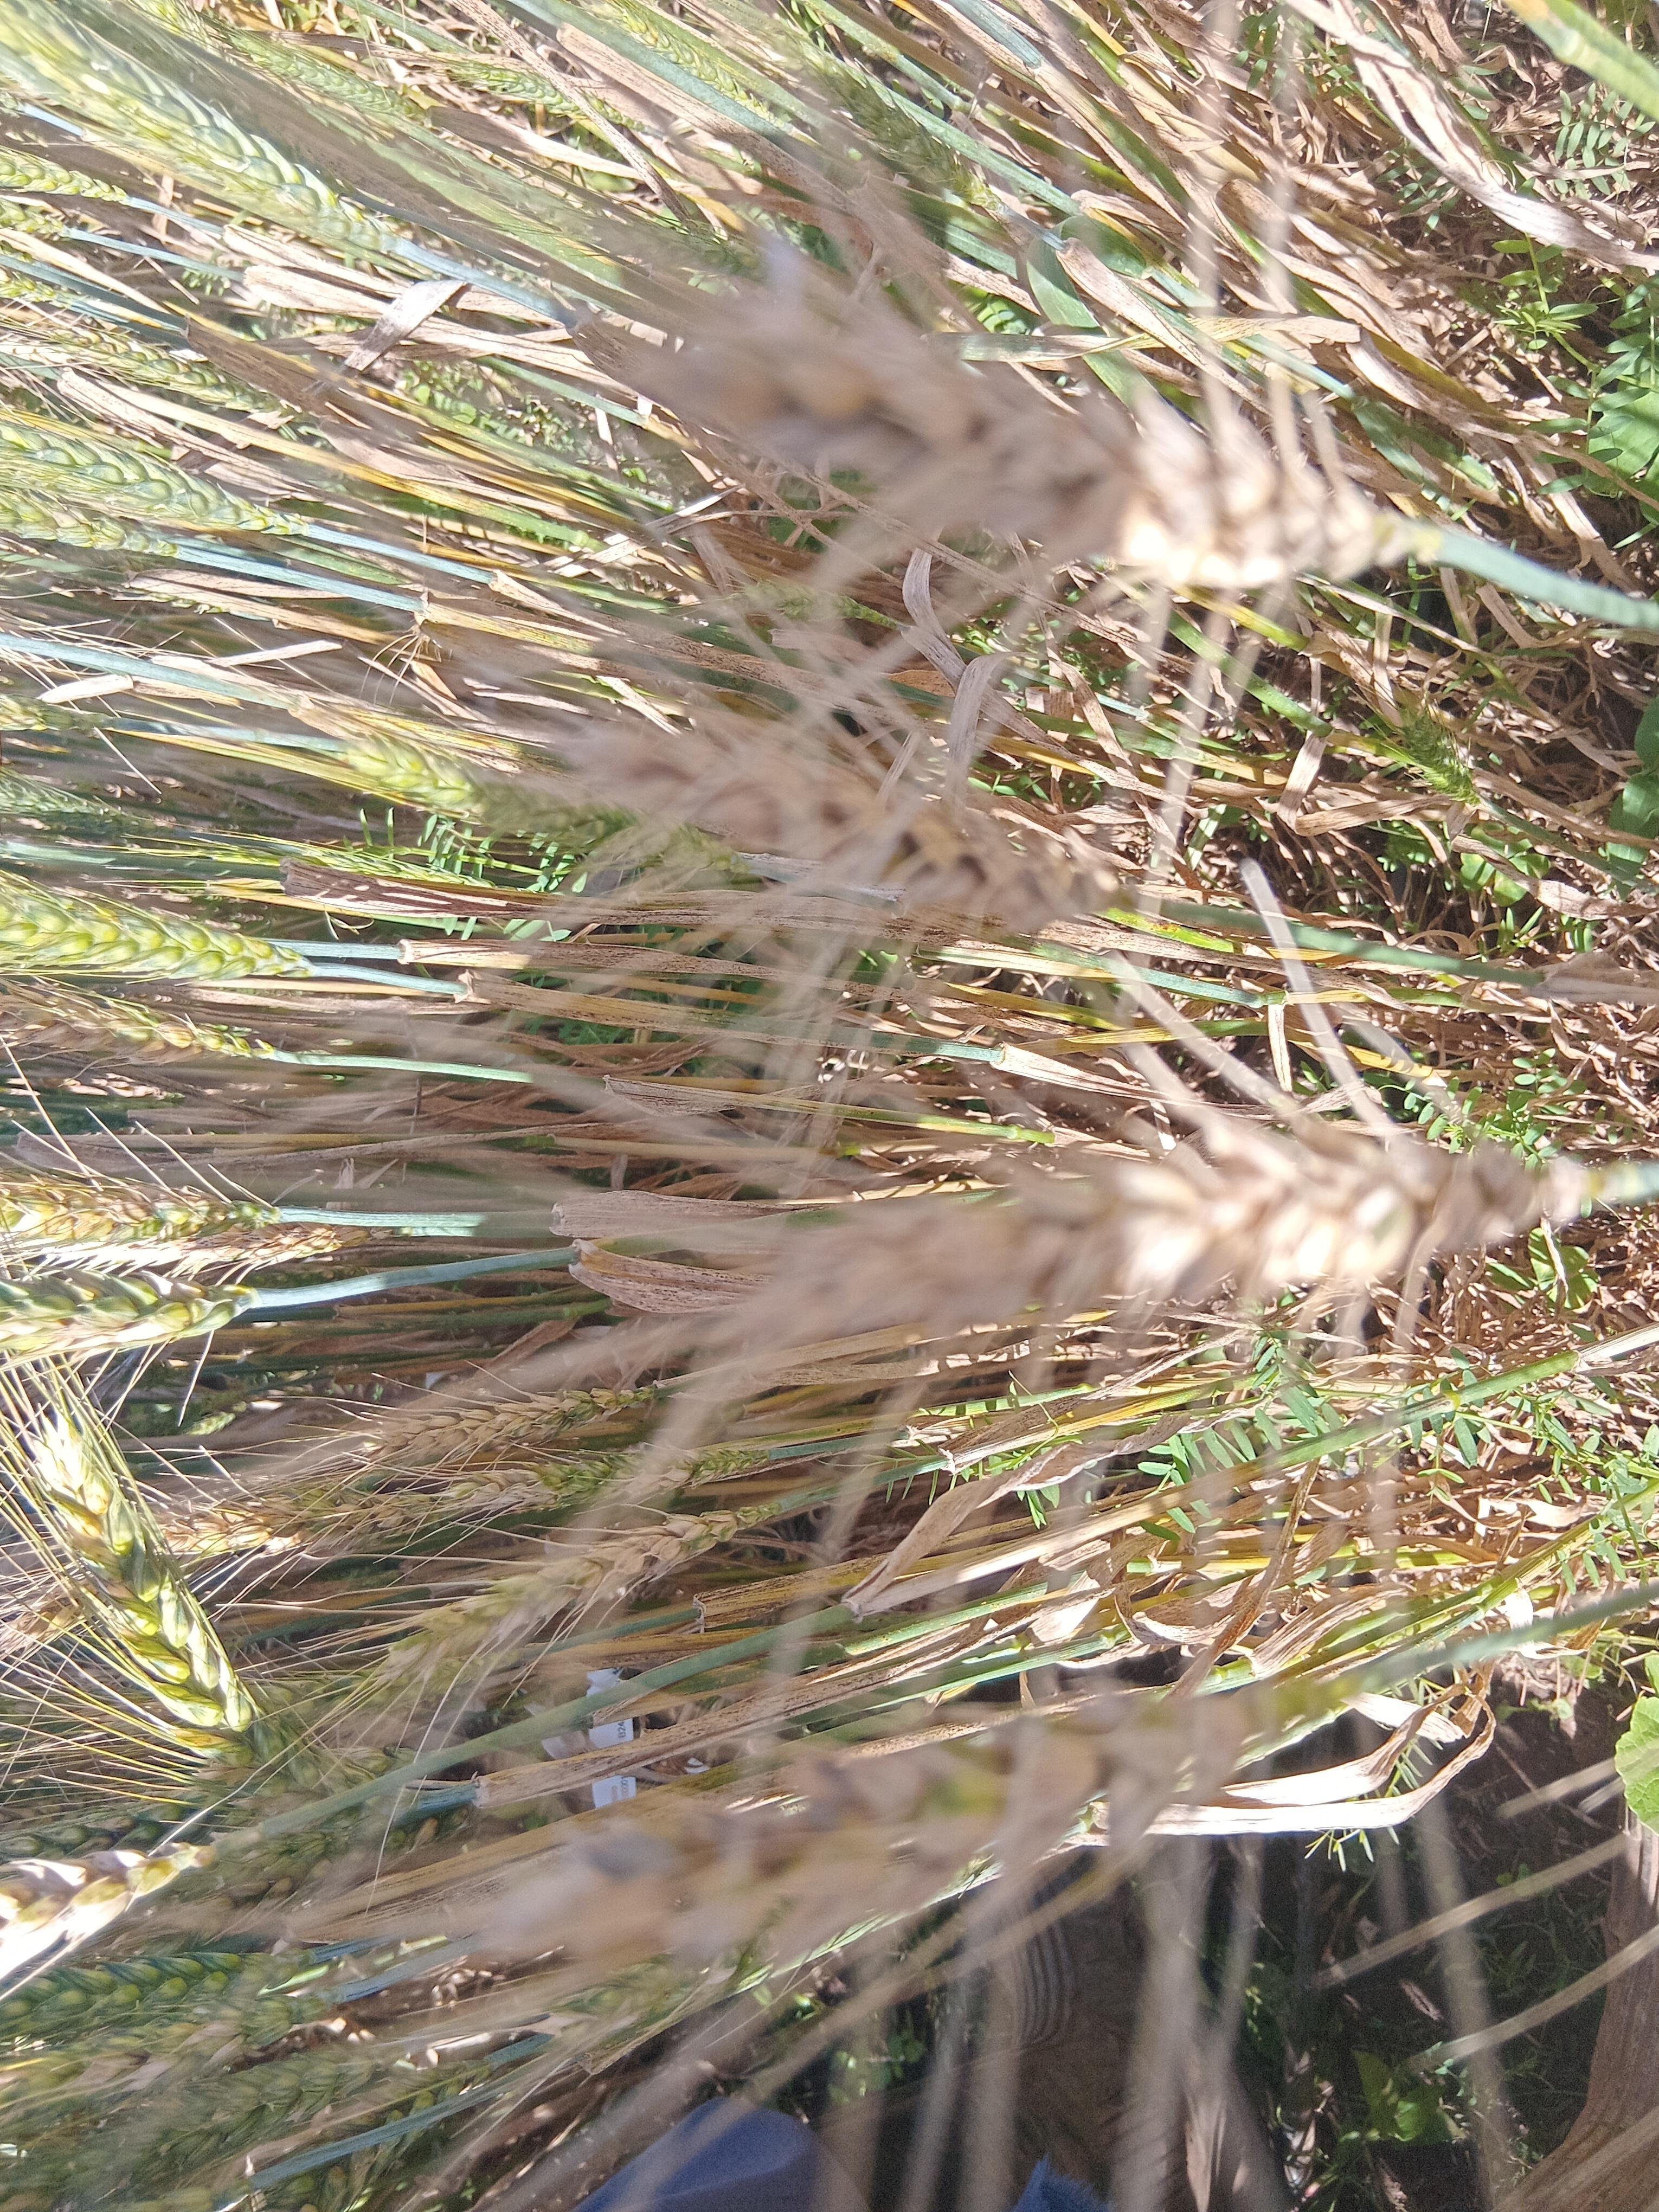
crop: wheat
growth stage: maturity
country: Kenya
